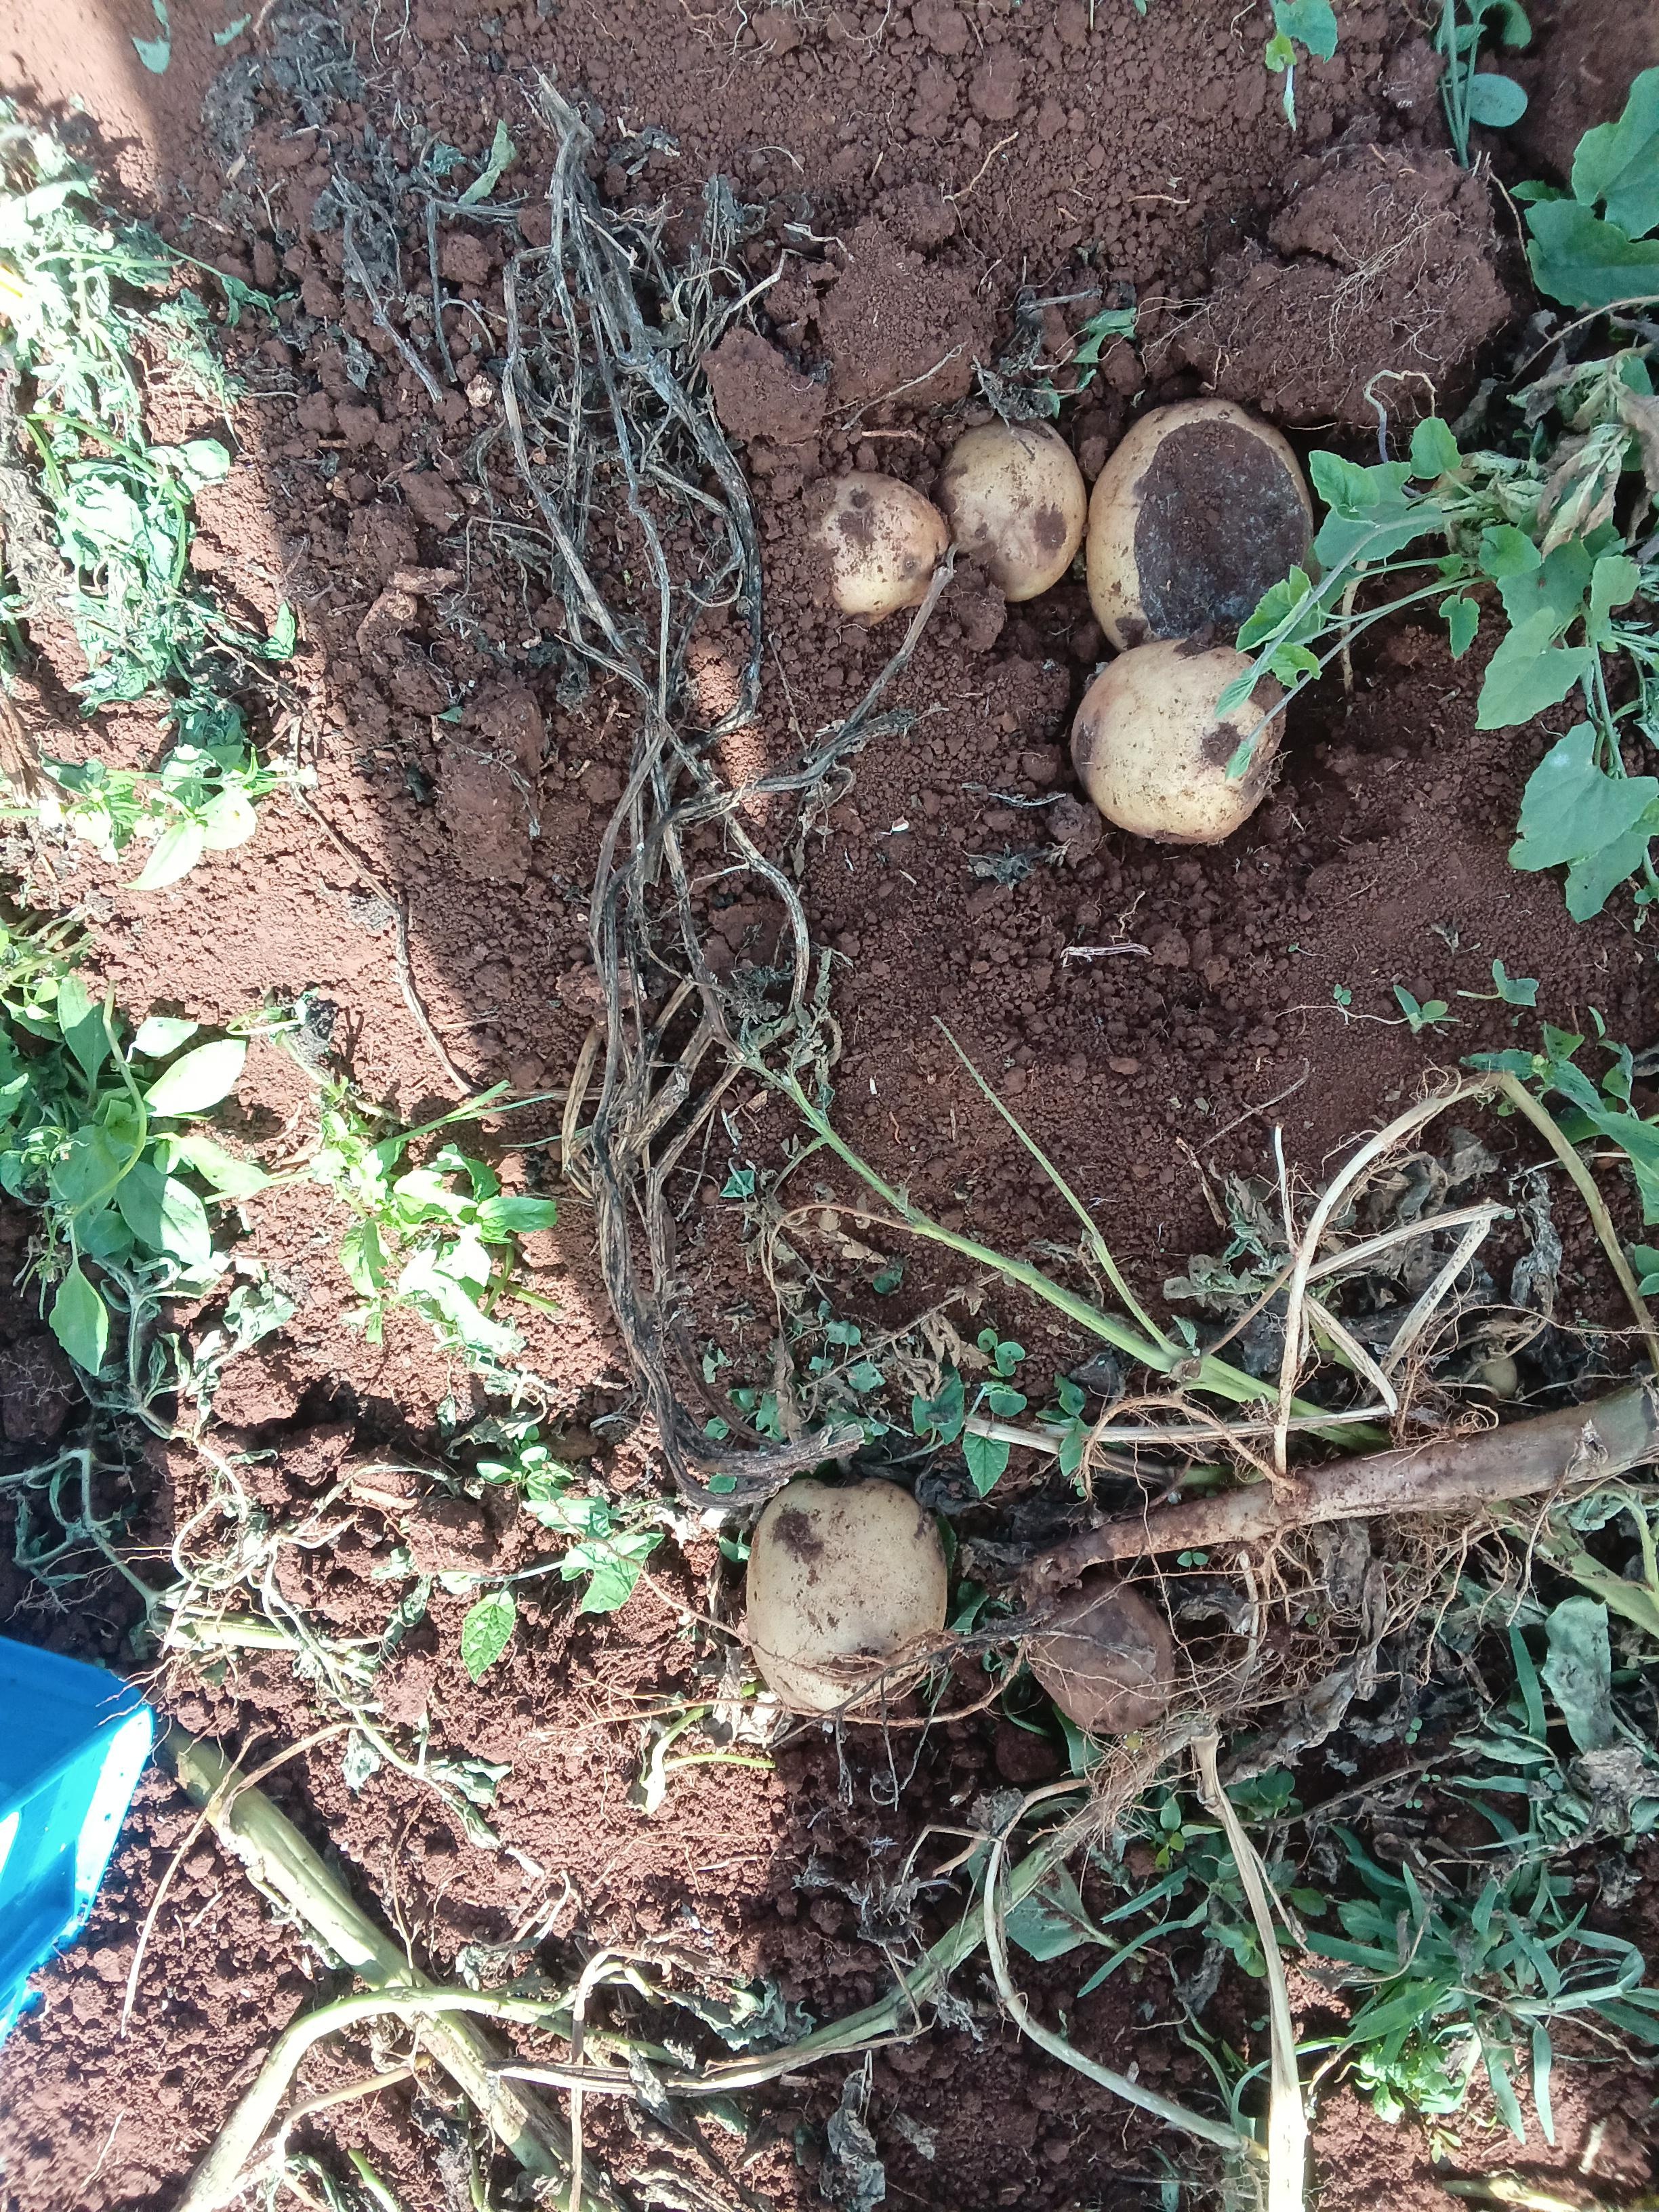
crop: potato
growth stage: harvest
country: Kenya
